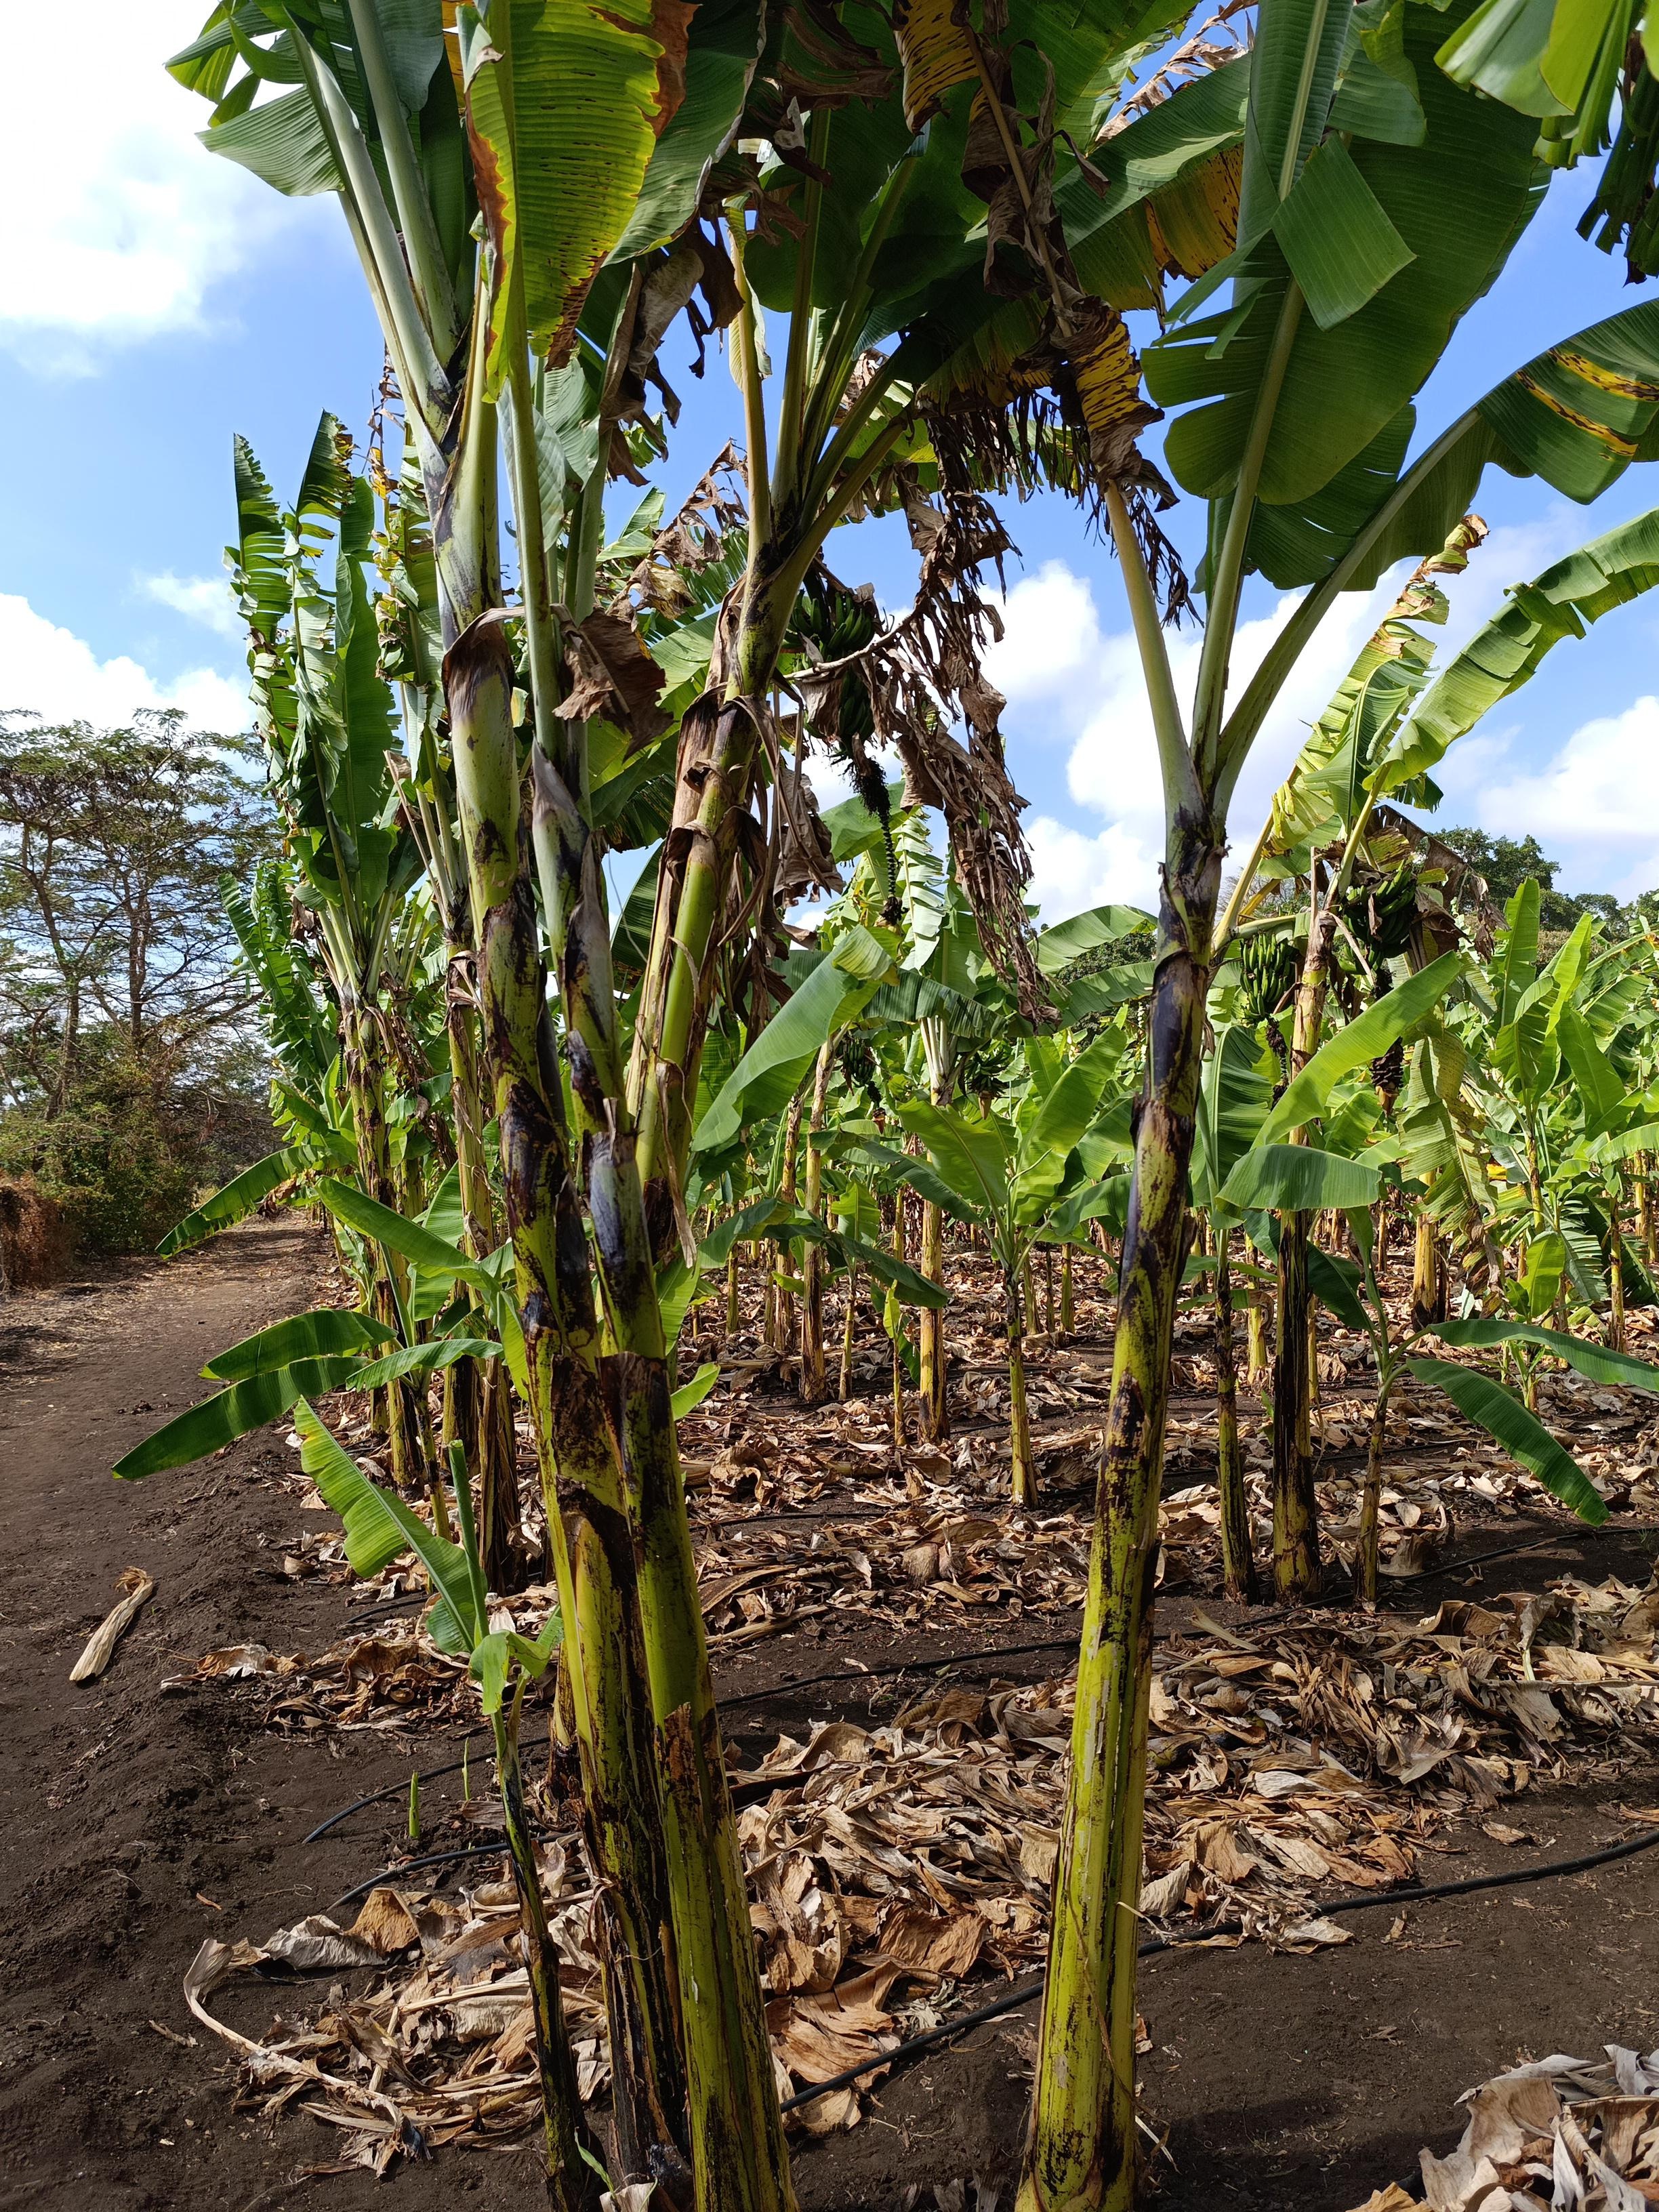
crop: banana
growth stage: vegetative
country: Tanzania
